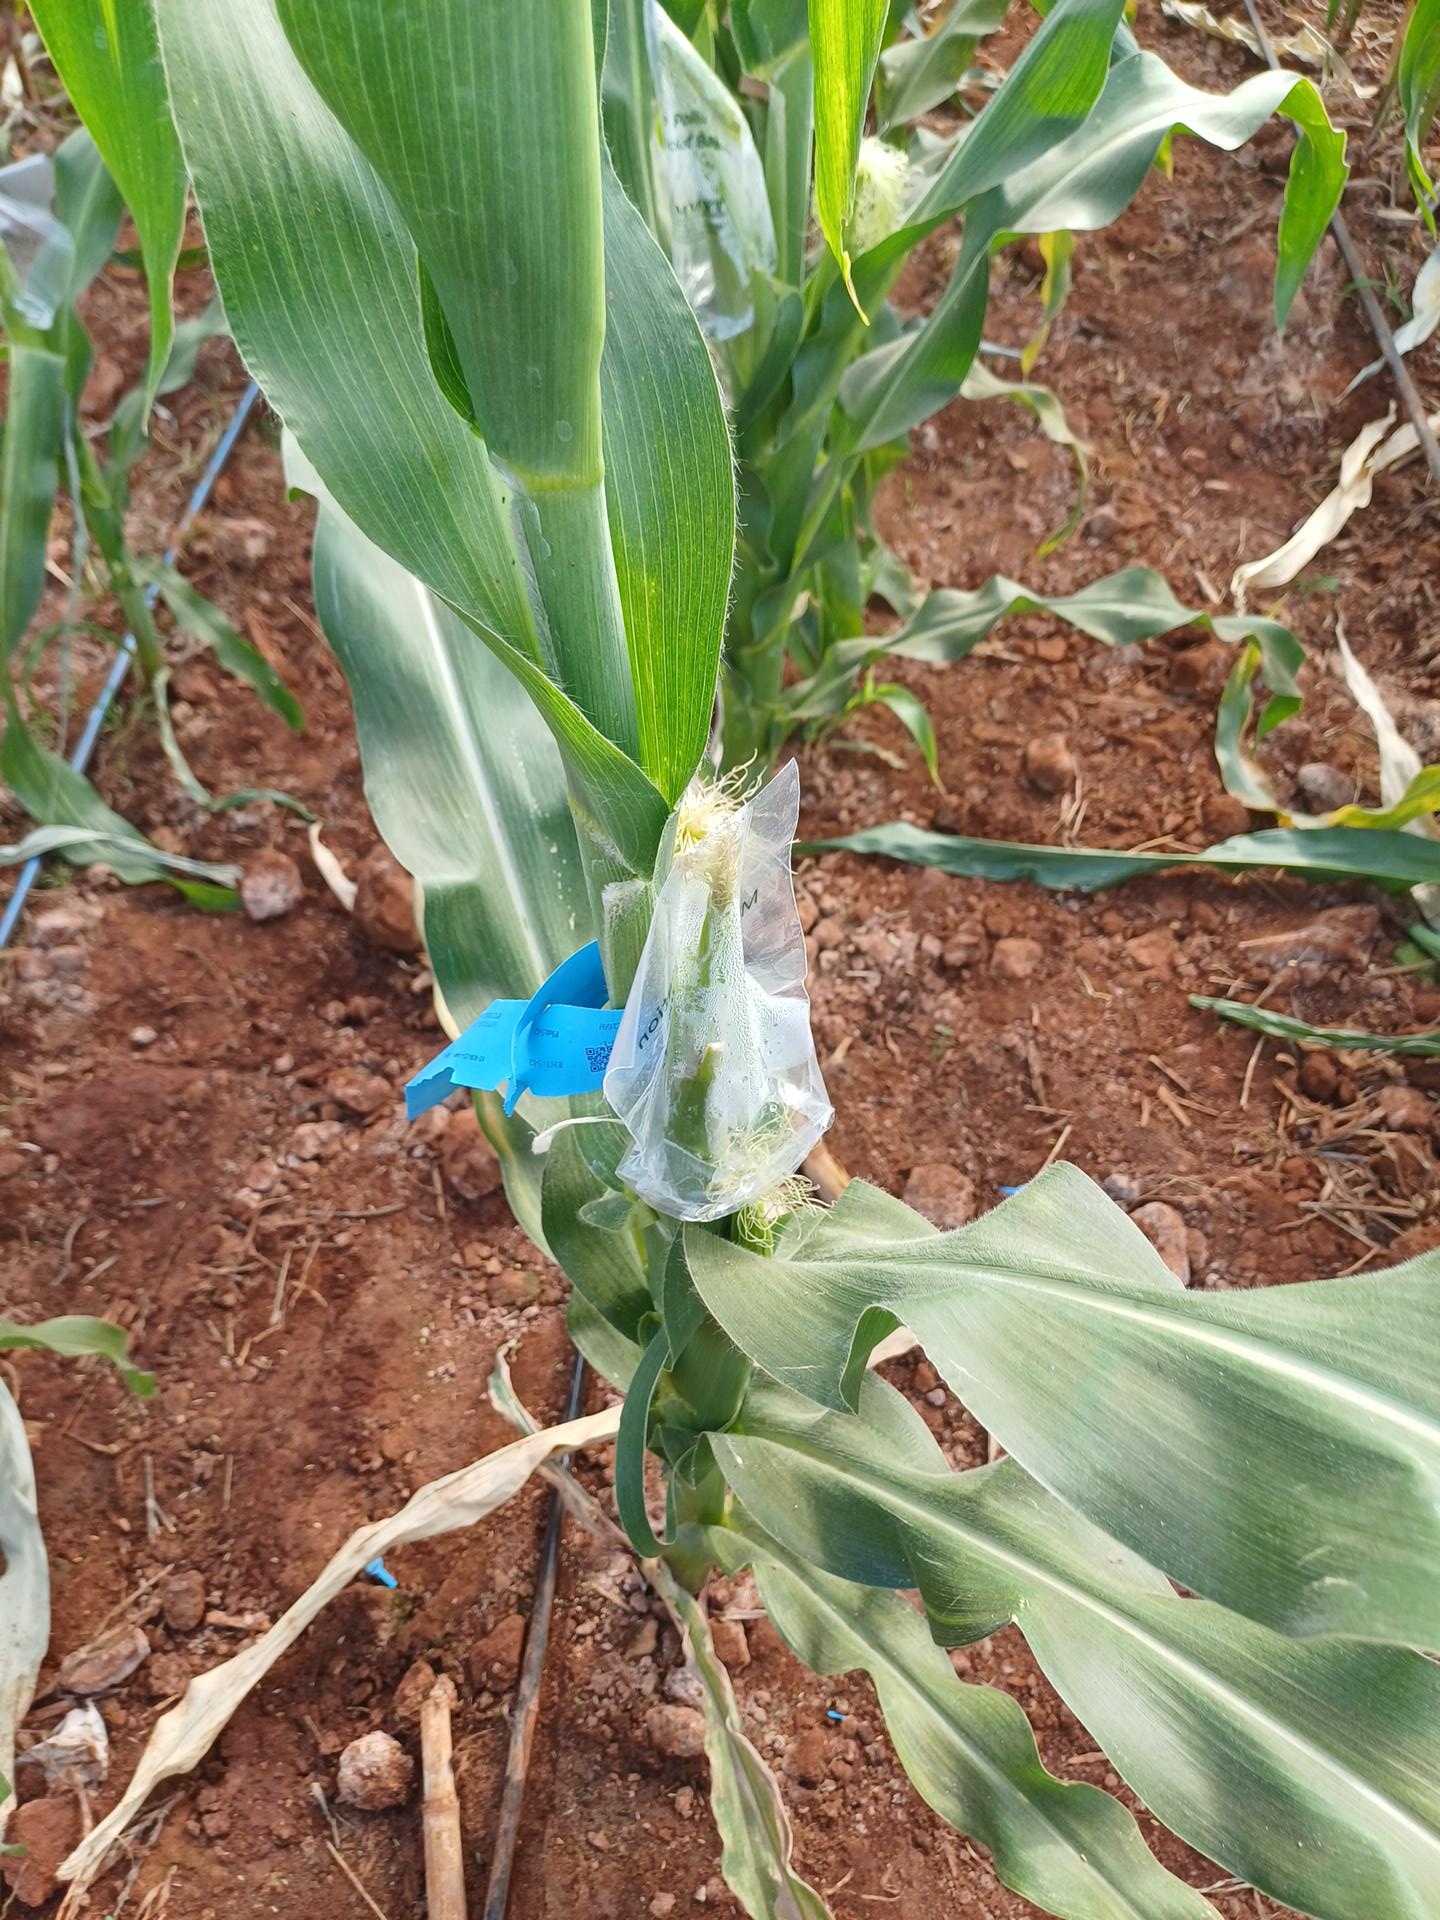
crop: maize
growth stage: flowering
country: Kenya
